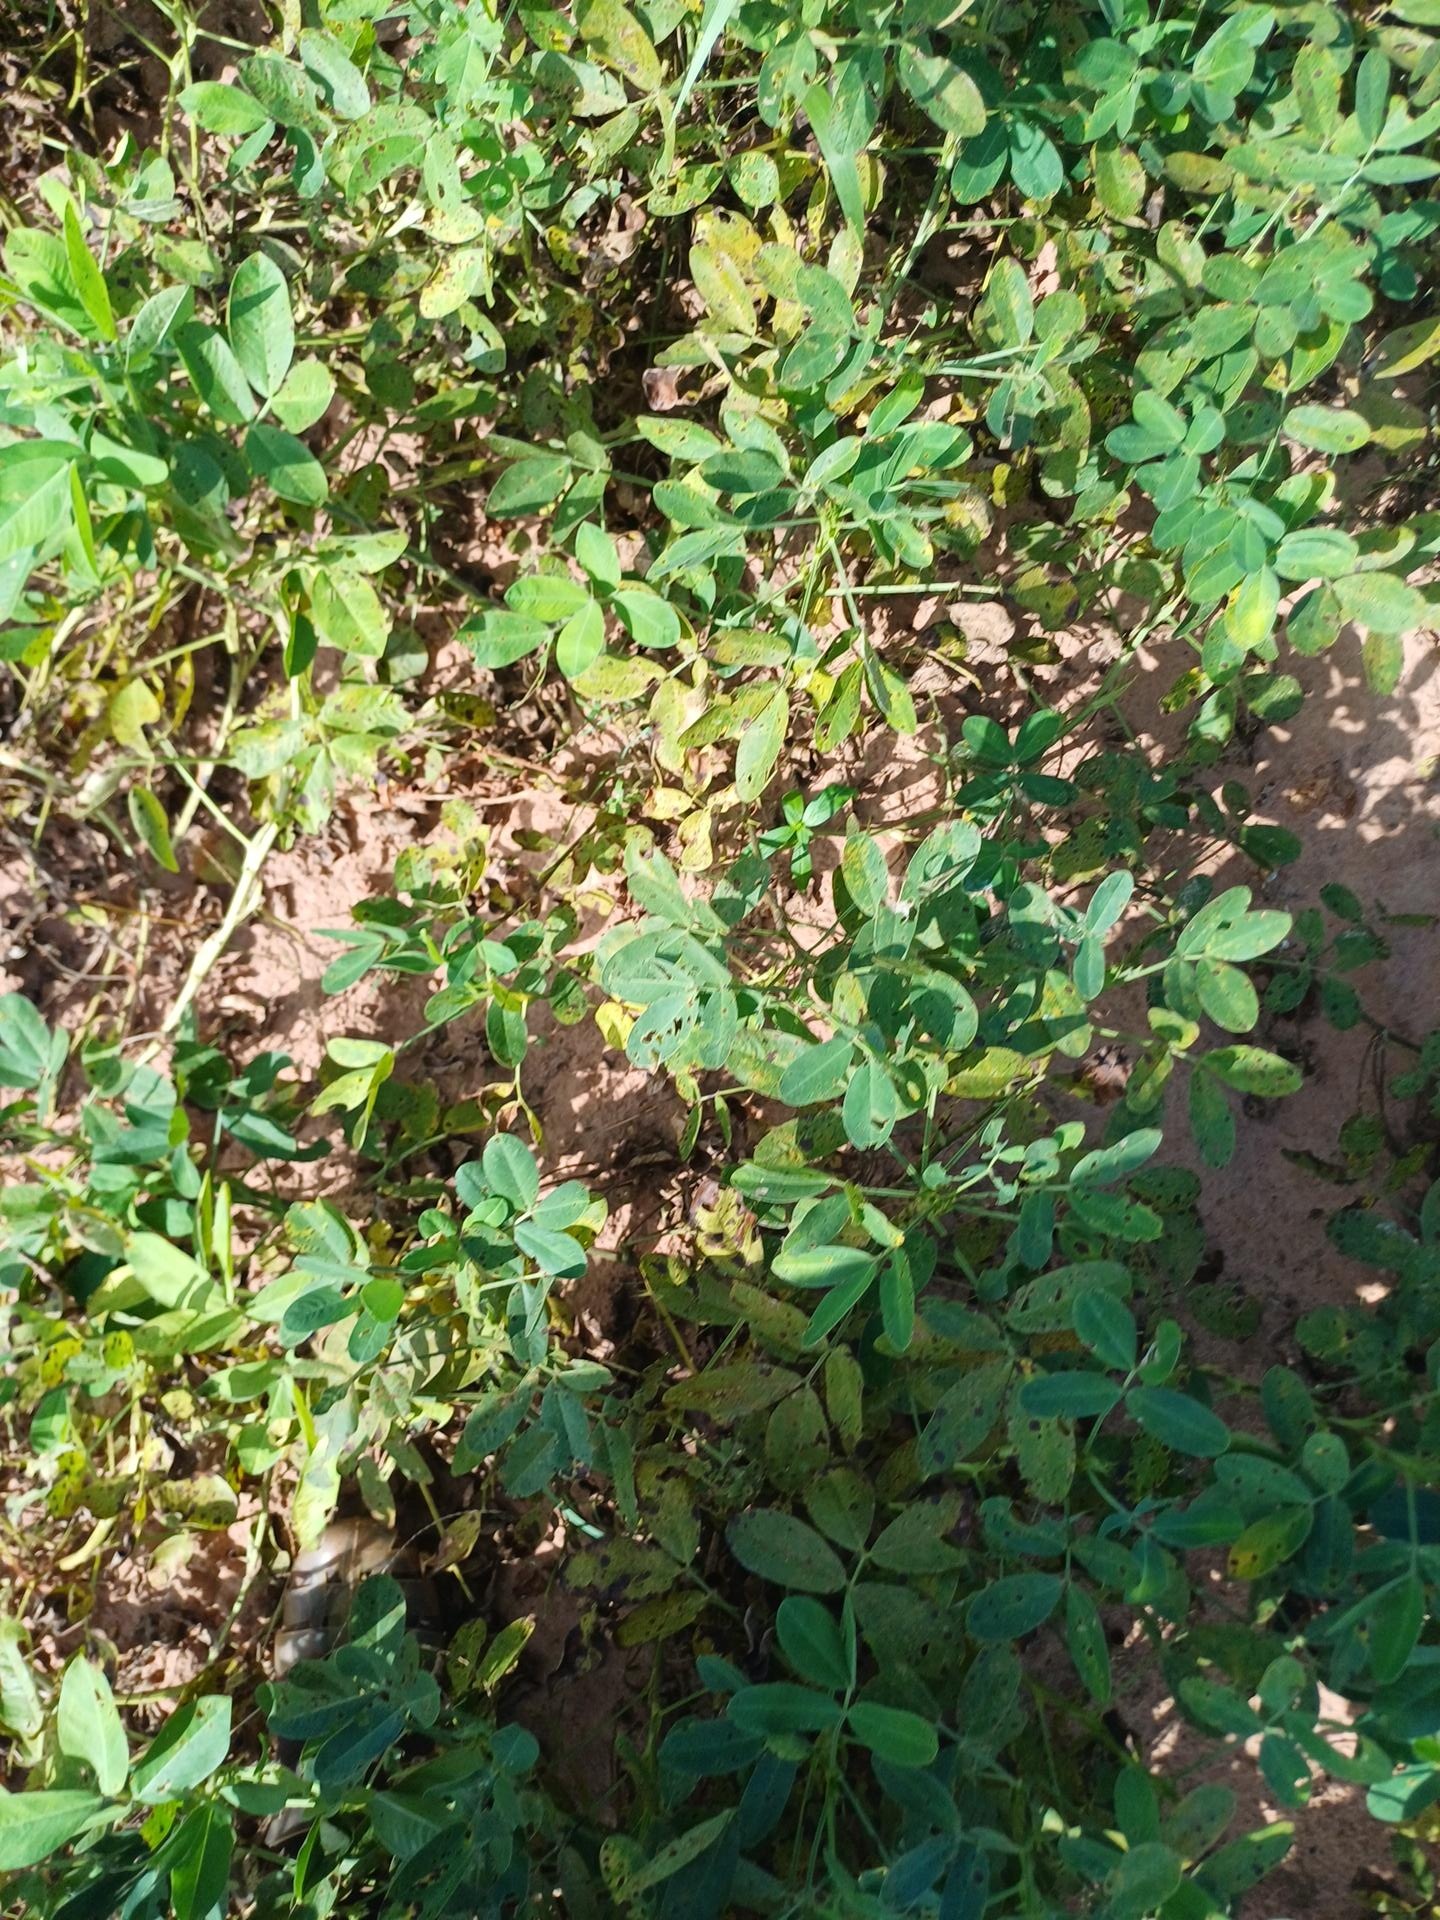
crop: groundnut
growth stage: flowering
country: Senegal
